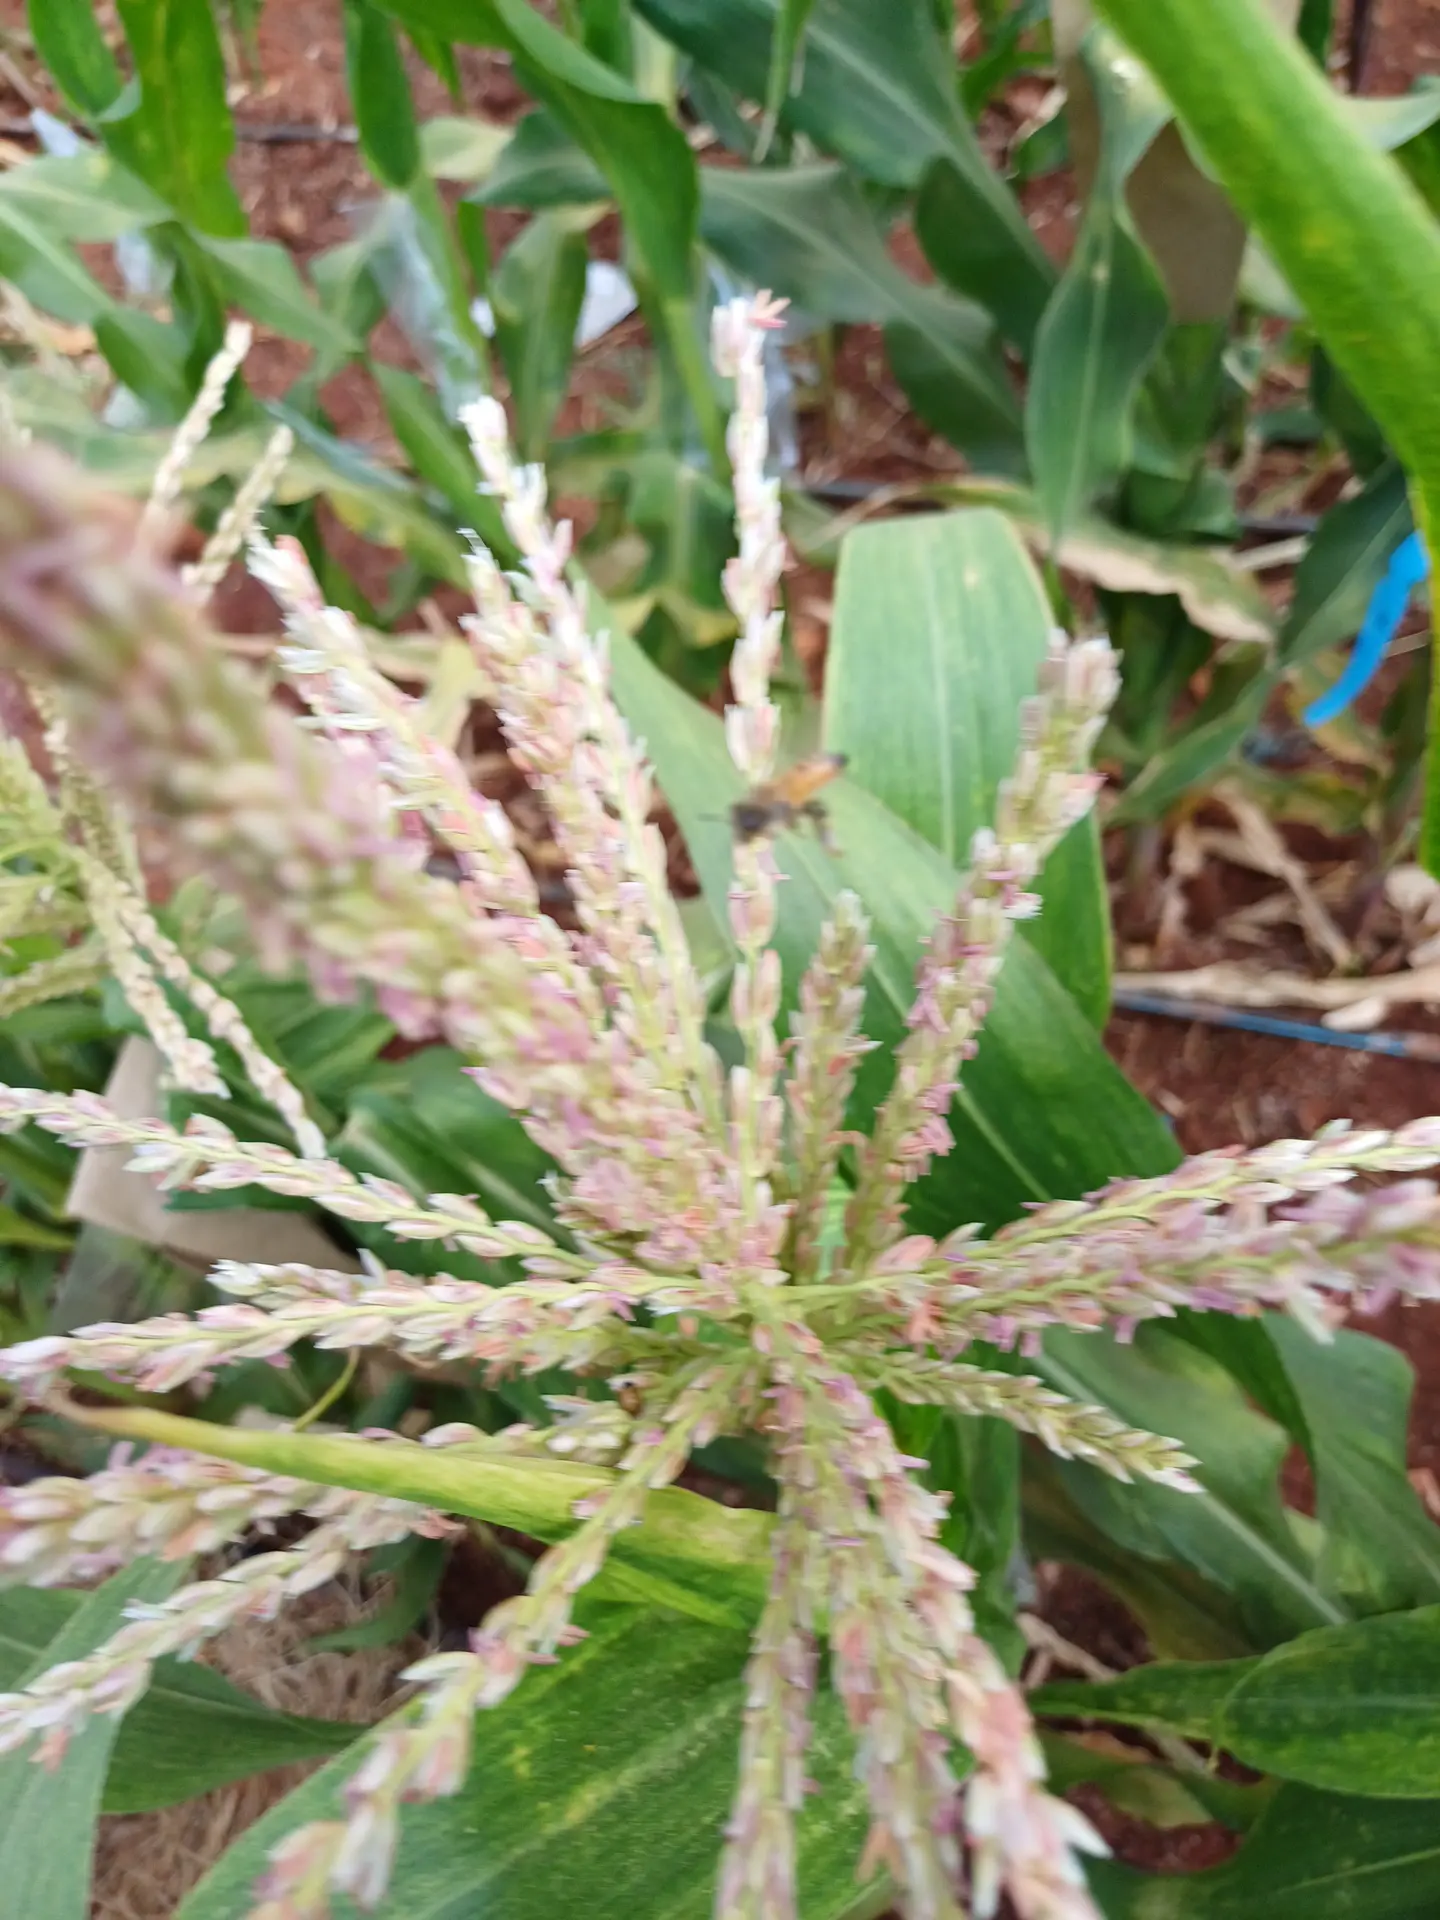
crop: maize
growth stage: flowering
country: Kenya
